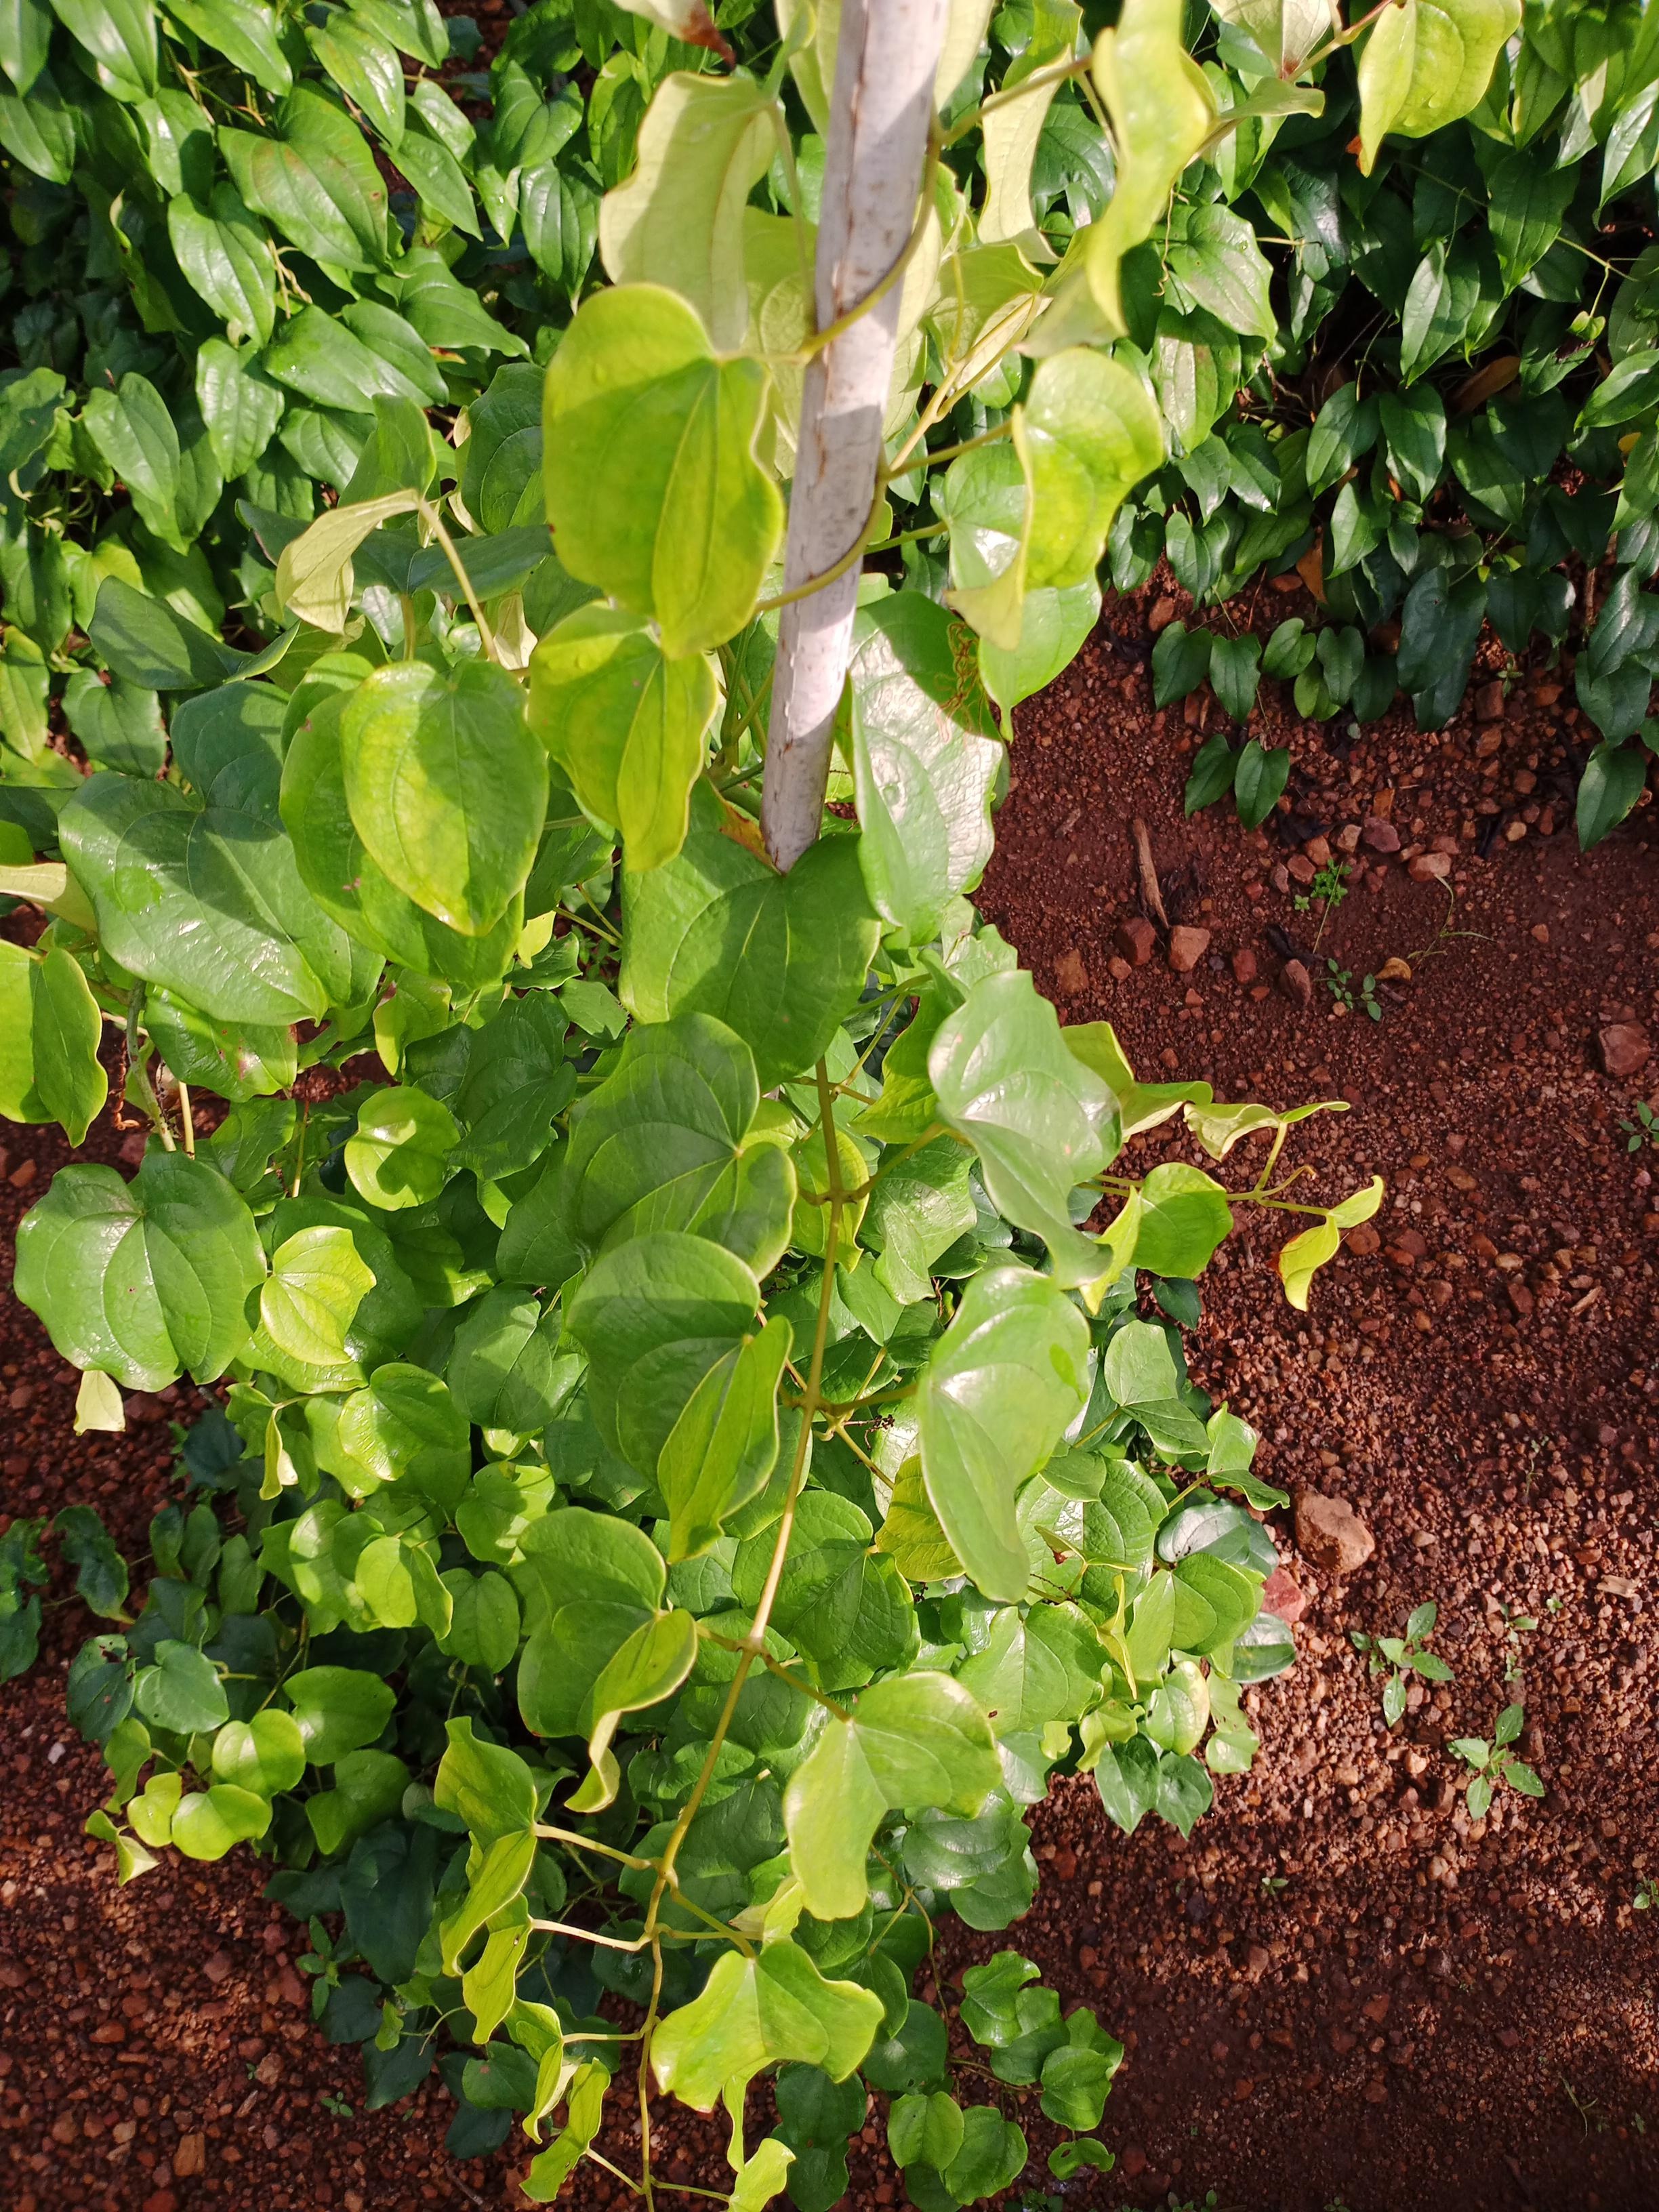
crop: yam
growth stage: vegetative
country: Nigeria
